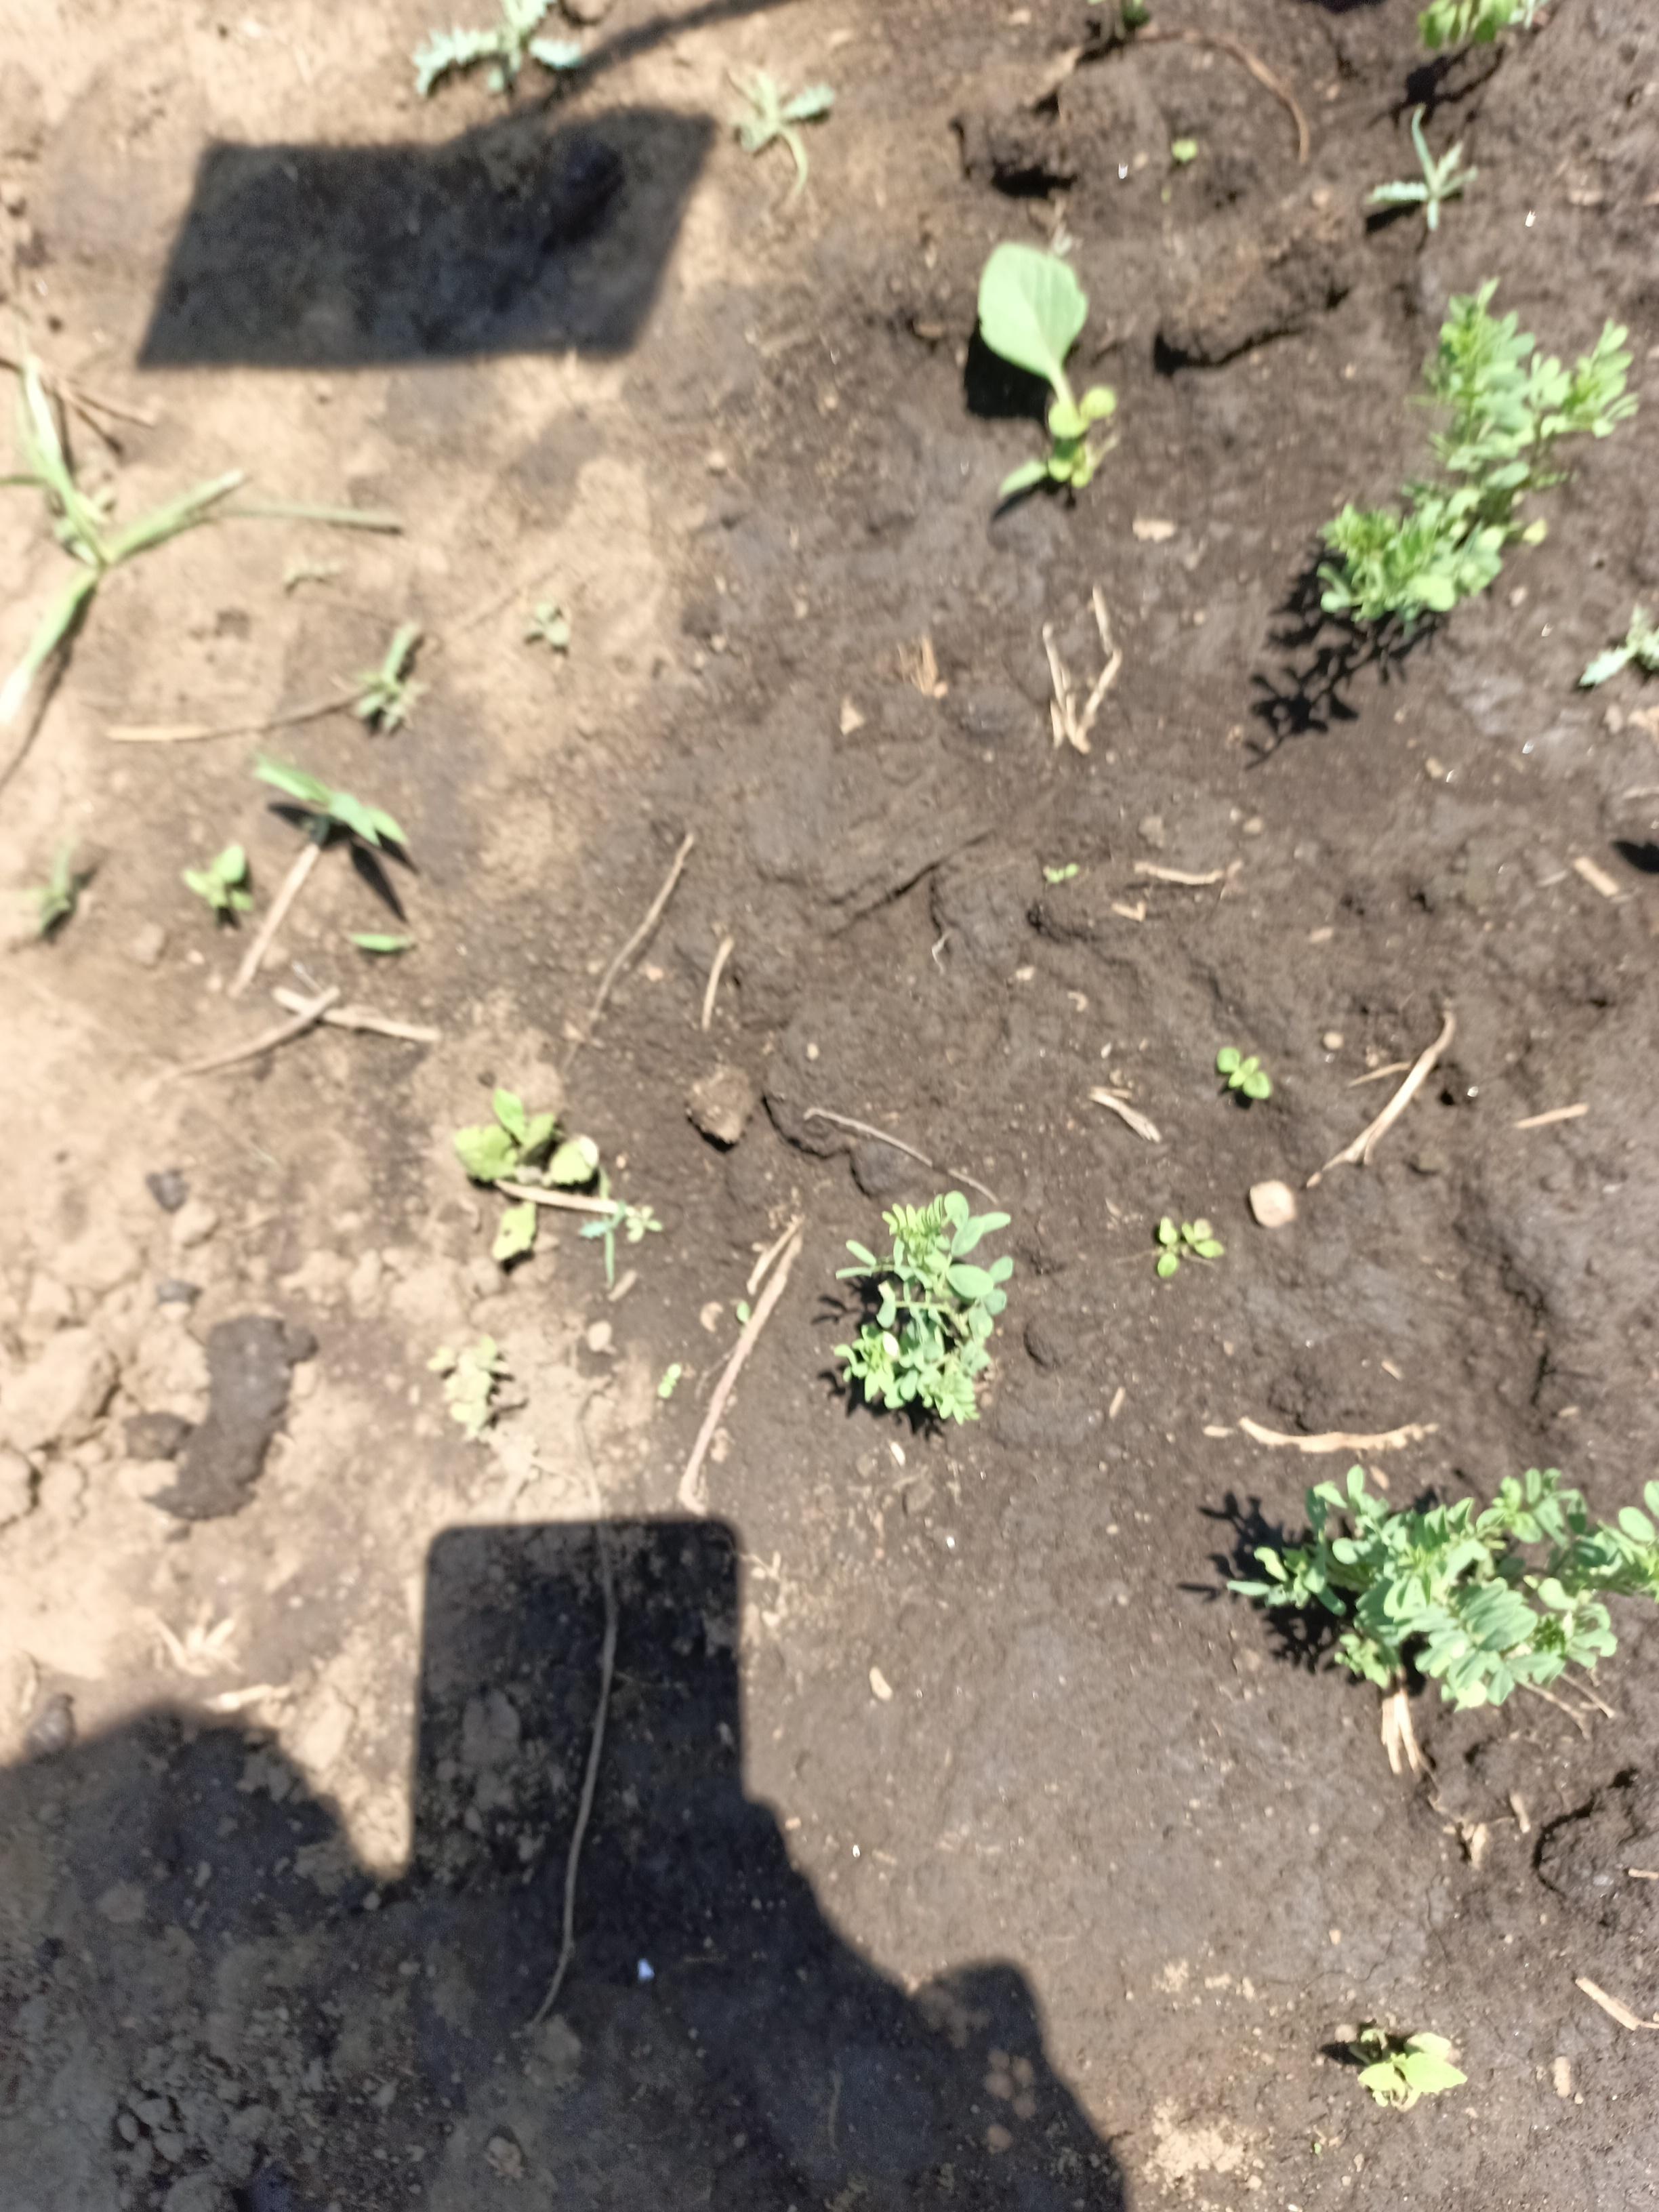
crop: lentil
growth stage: vegetative
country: Tanzania
